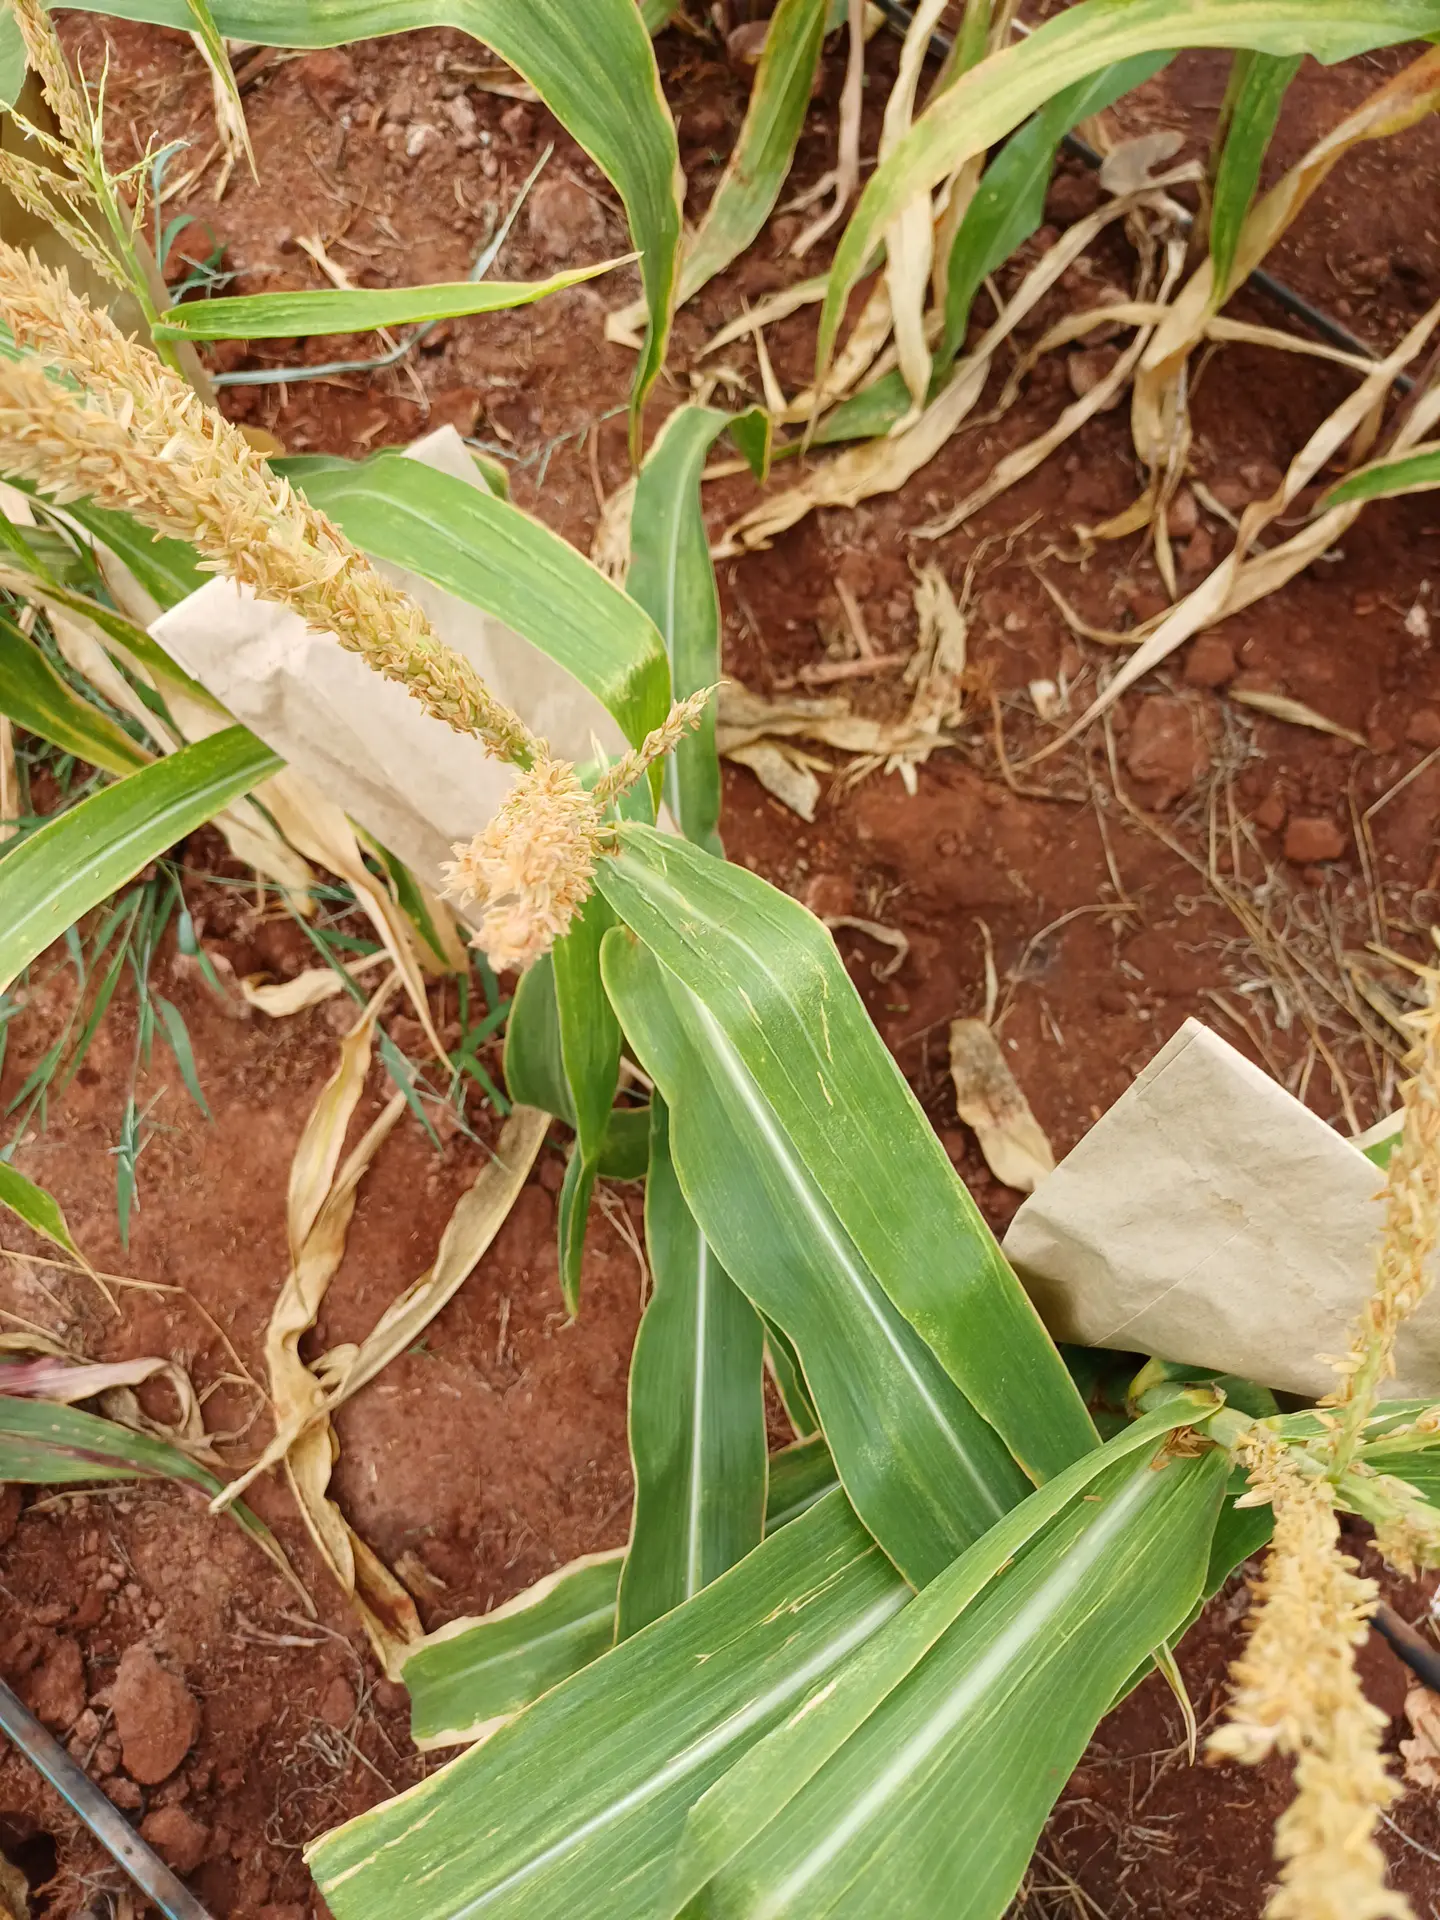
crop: maize
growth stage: flowering
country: Kenya
